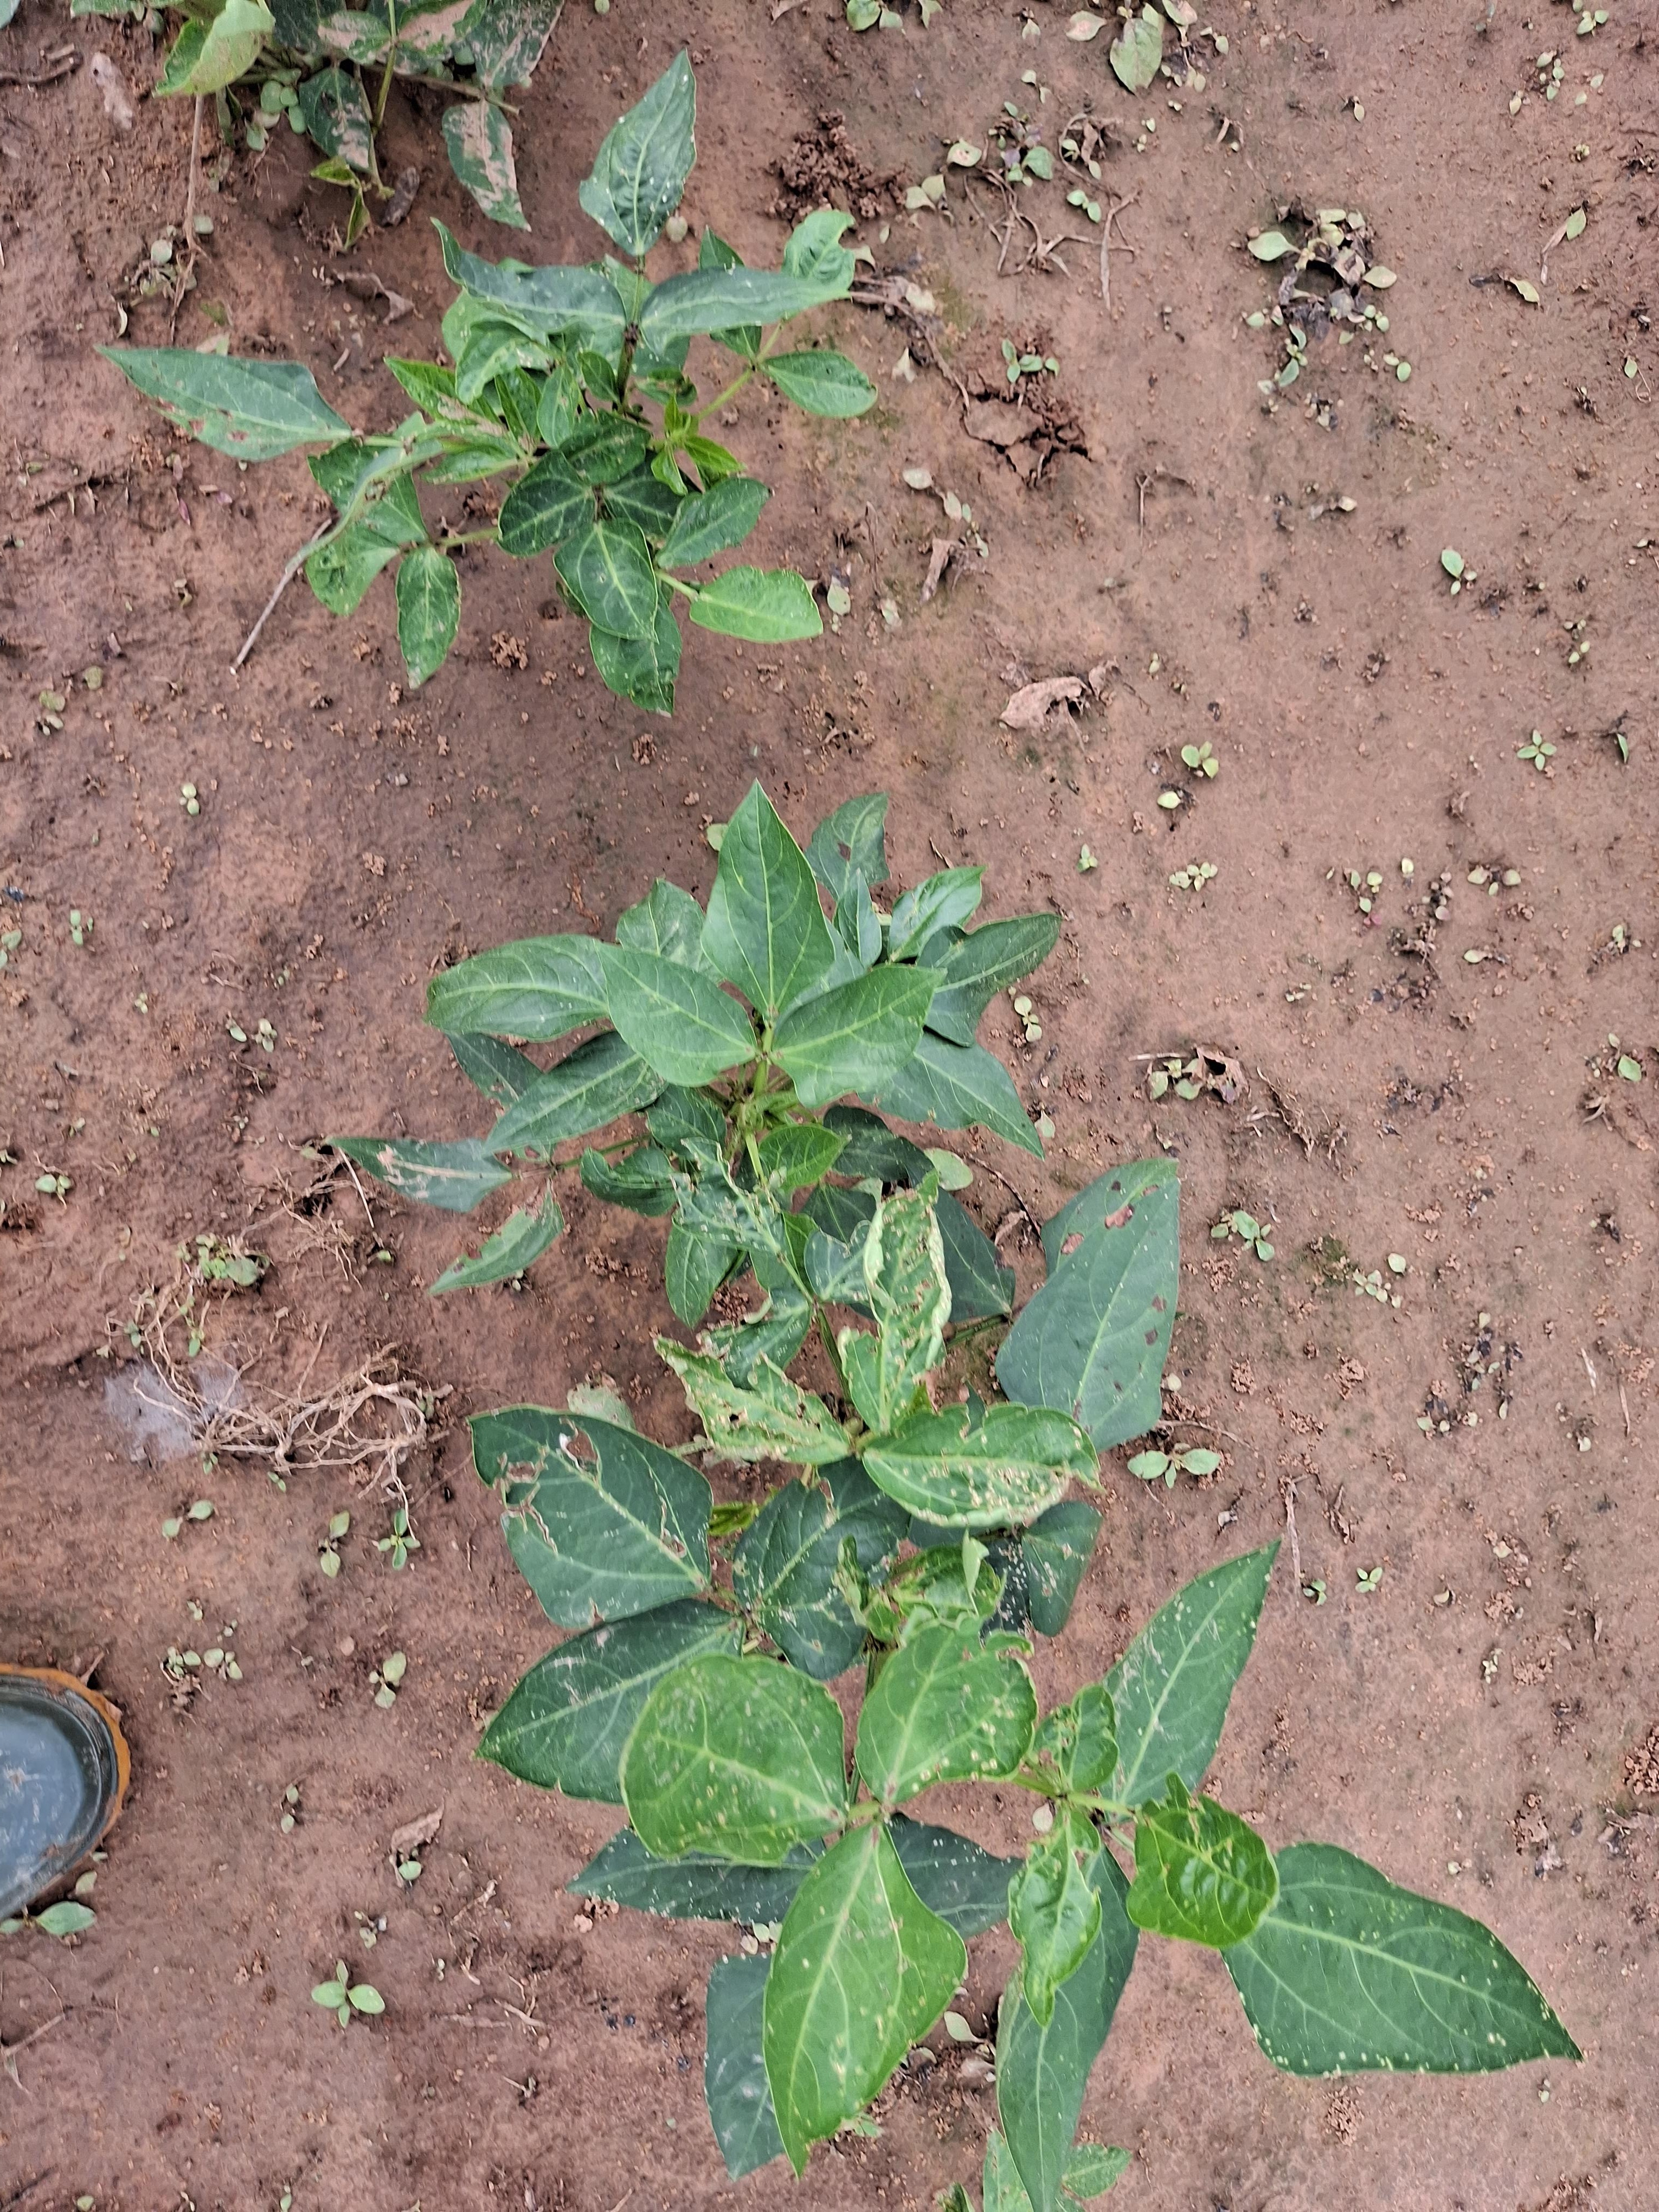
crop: cowpea
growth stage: vegetative
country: Nigeria
